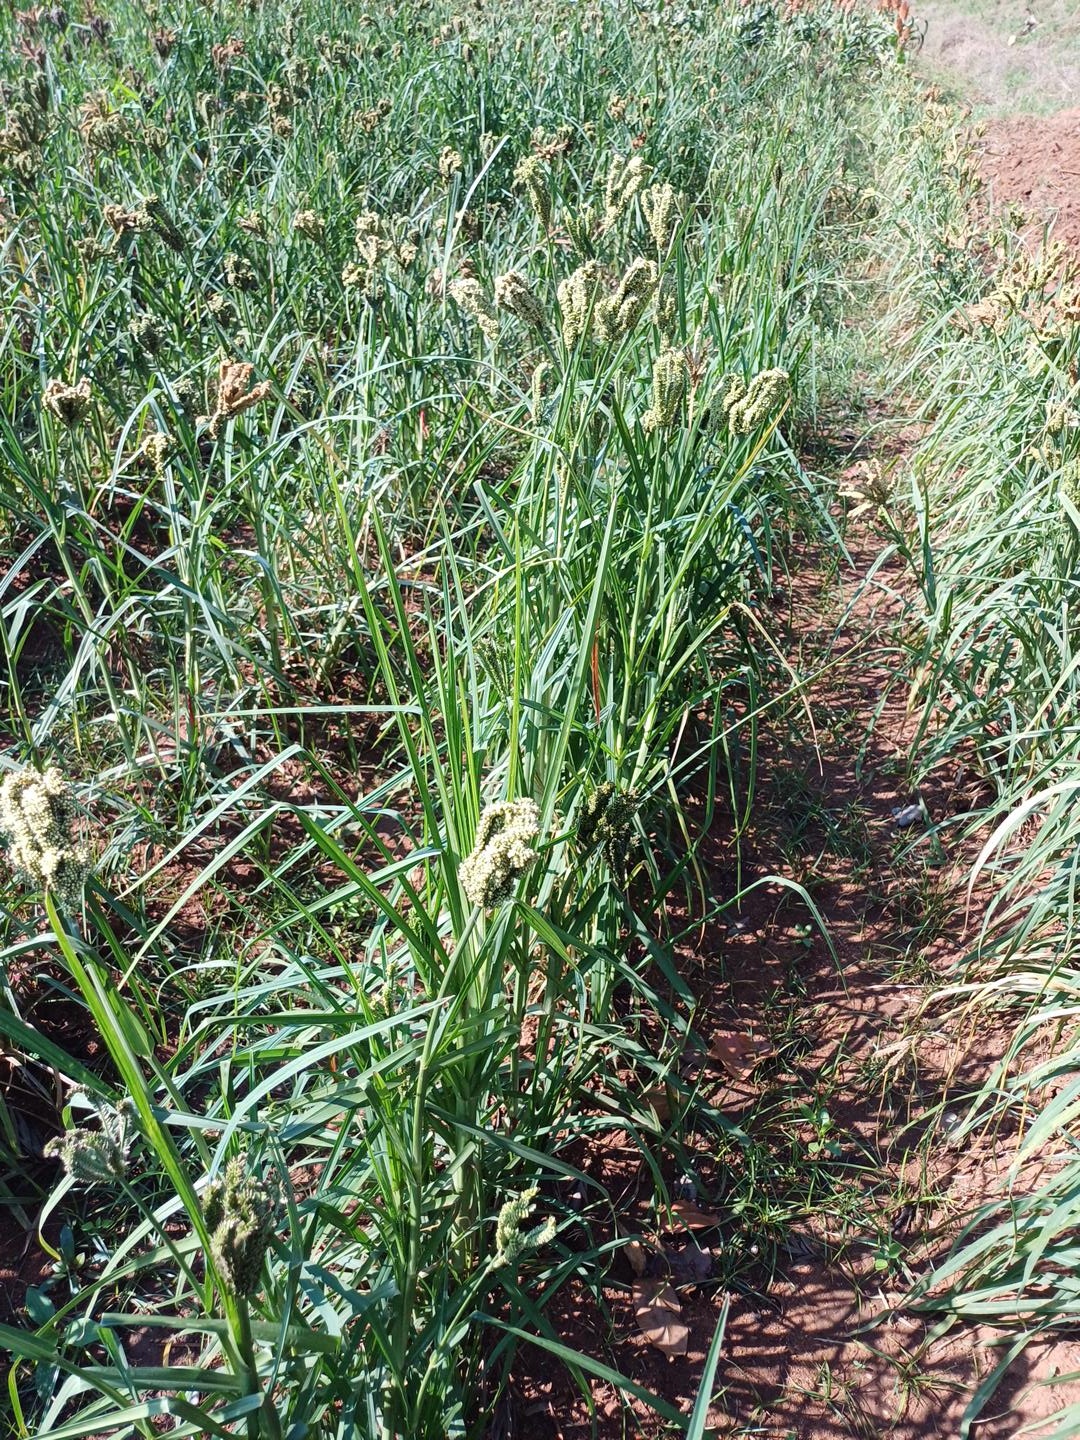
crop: finger millet
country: Kenya
